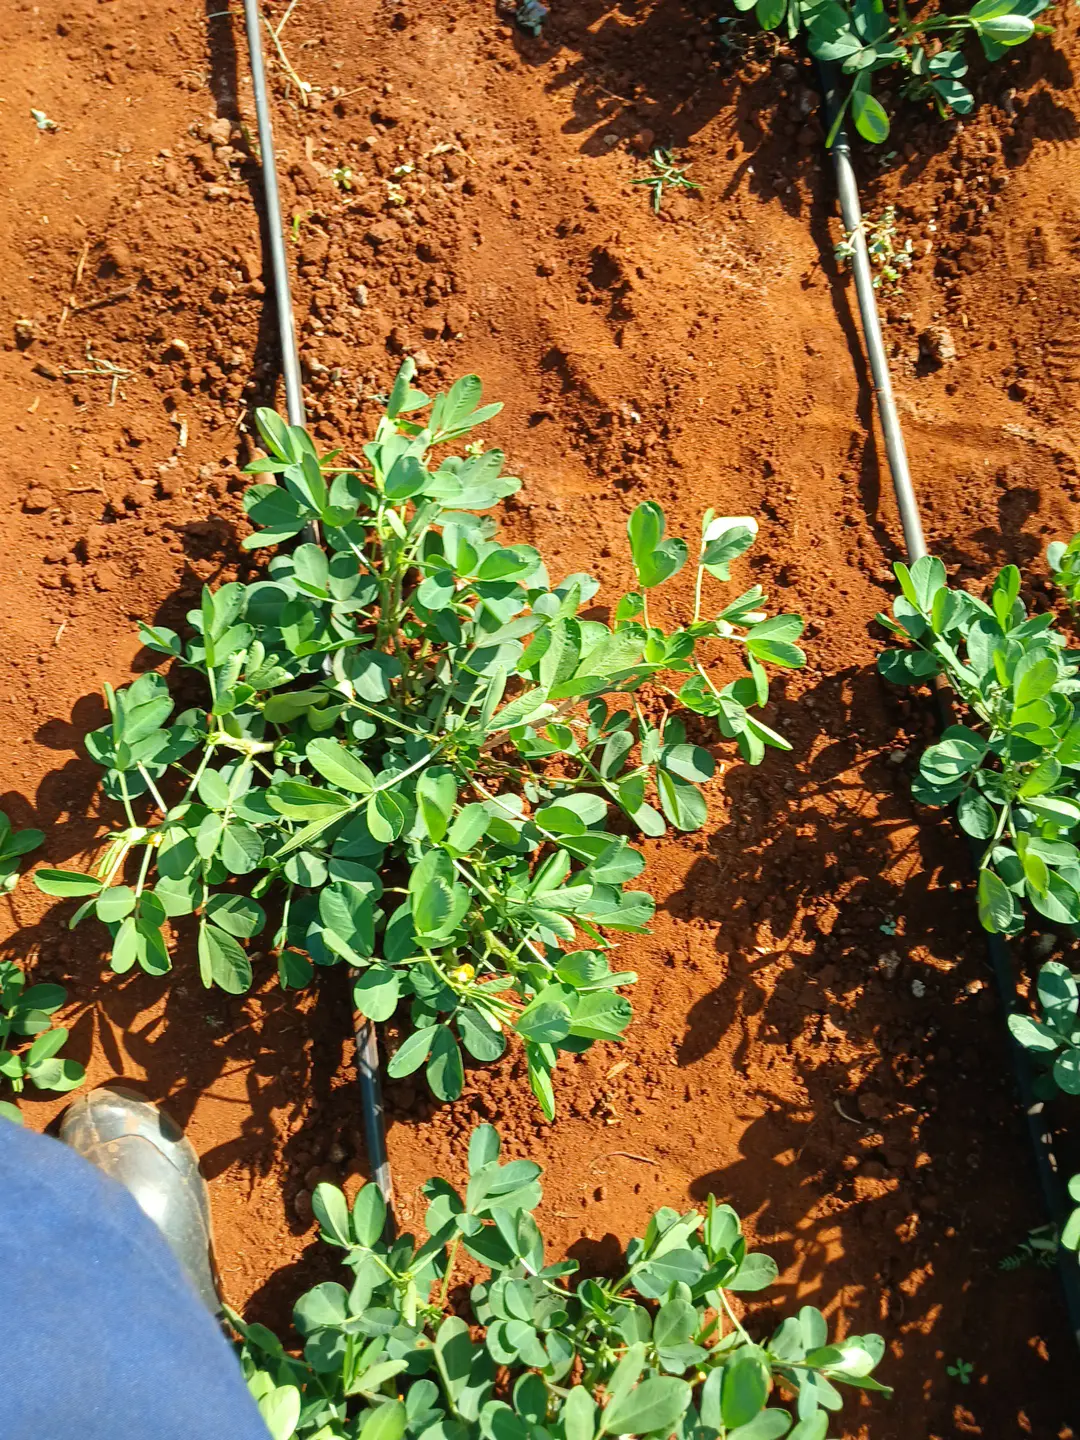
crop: groundnut
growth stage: flowering
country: Kenya
